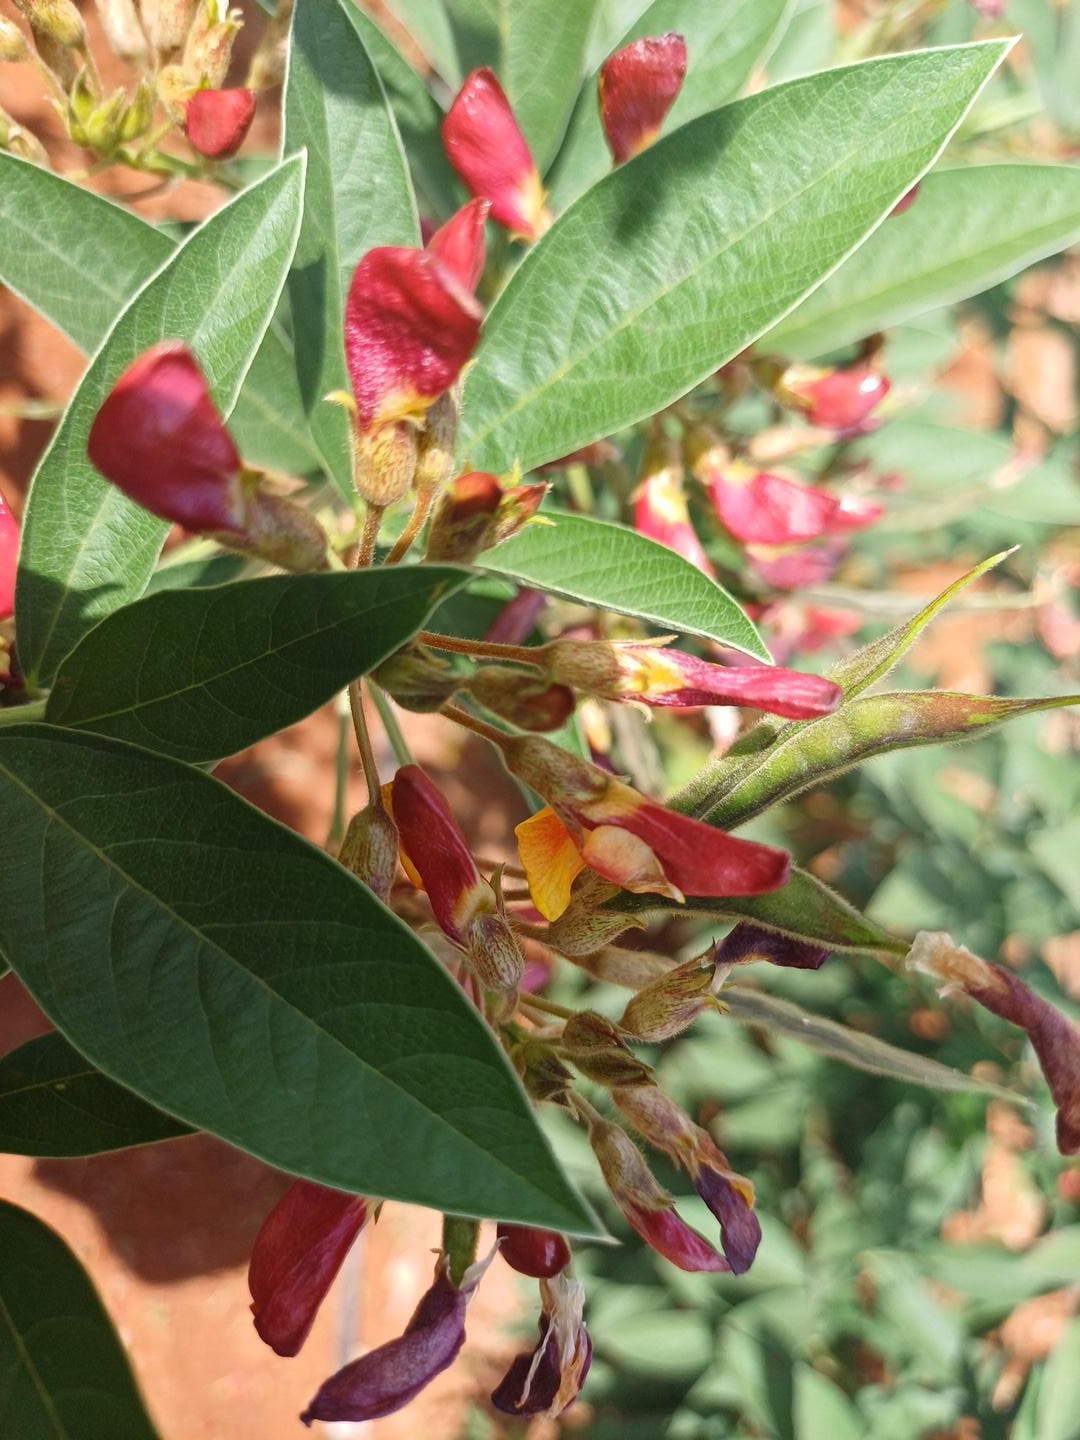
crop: pigeonpea
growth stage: development pod
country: Kenya
